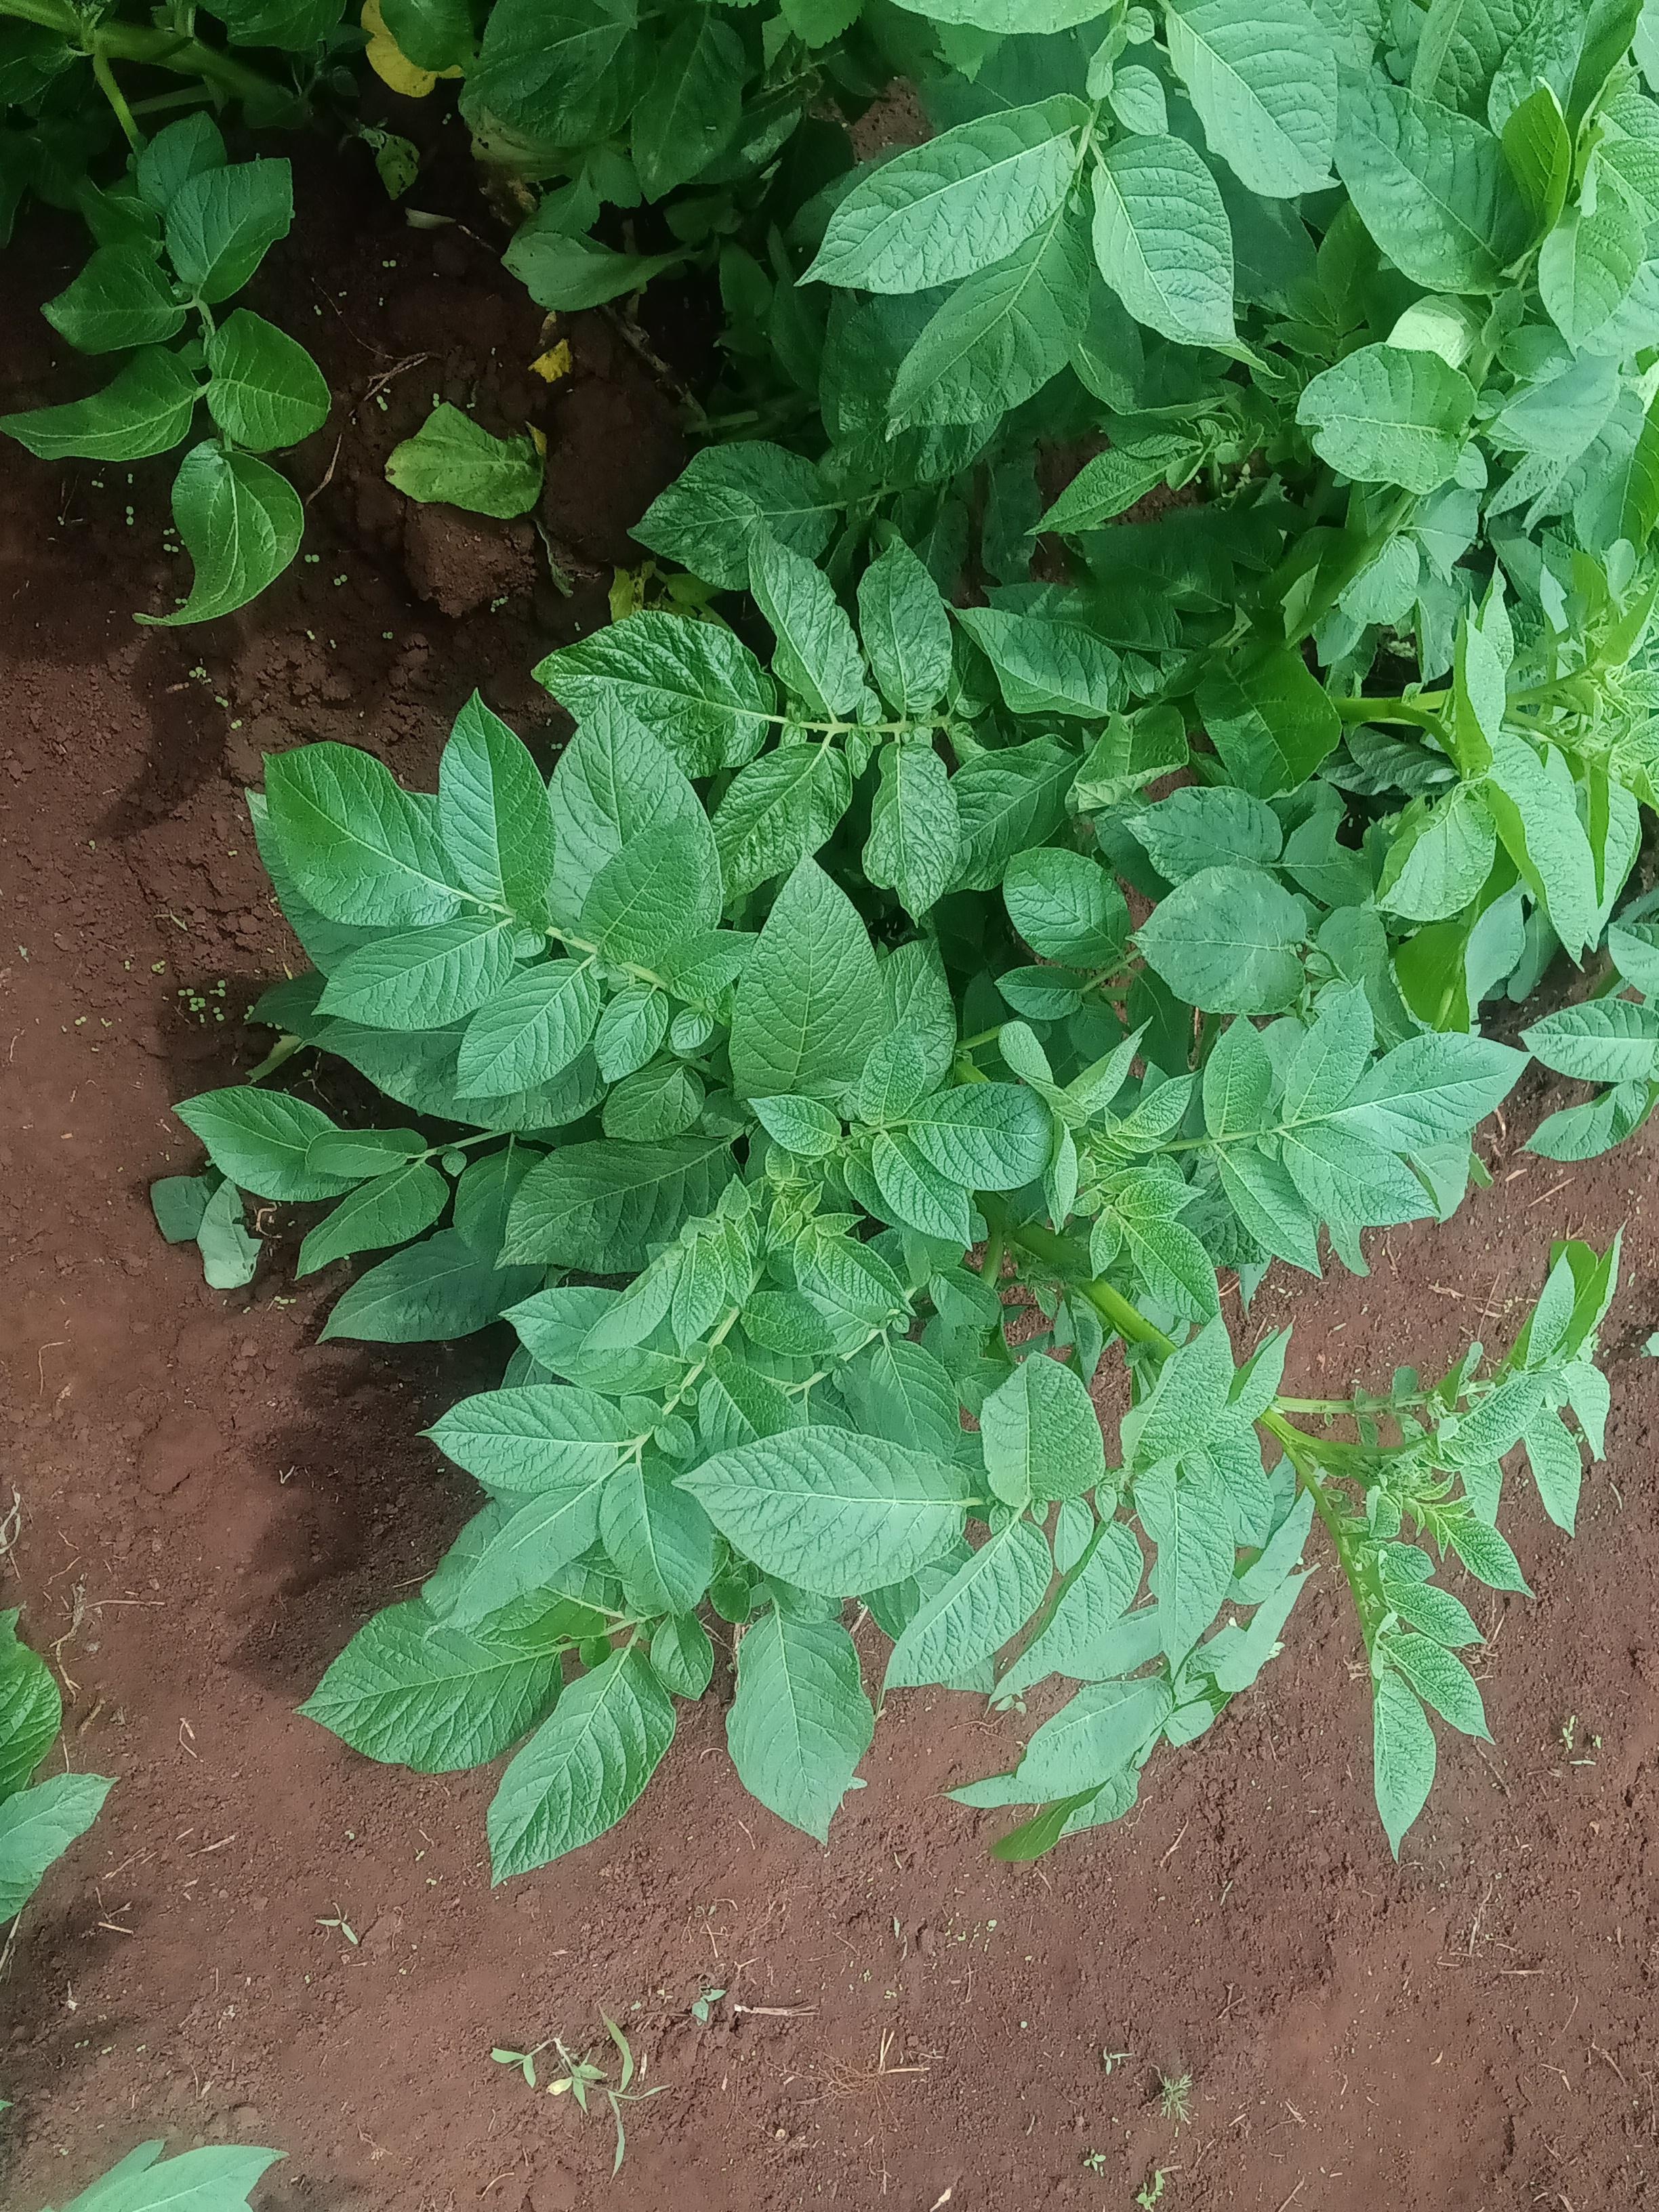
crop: potato
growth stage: vegetative
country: Kenya
